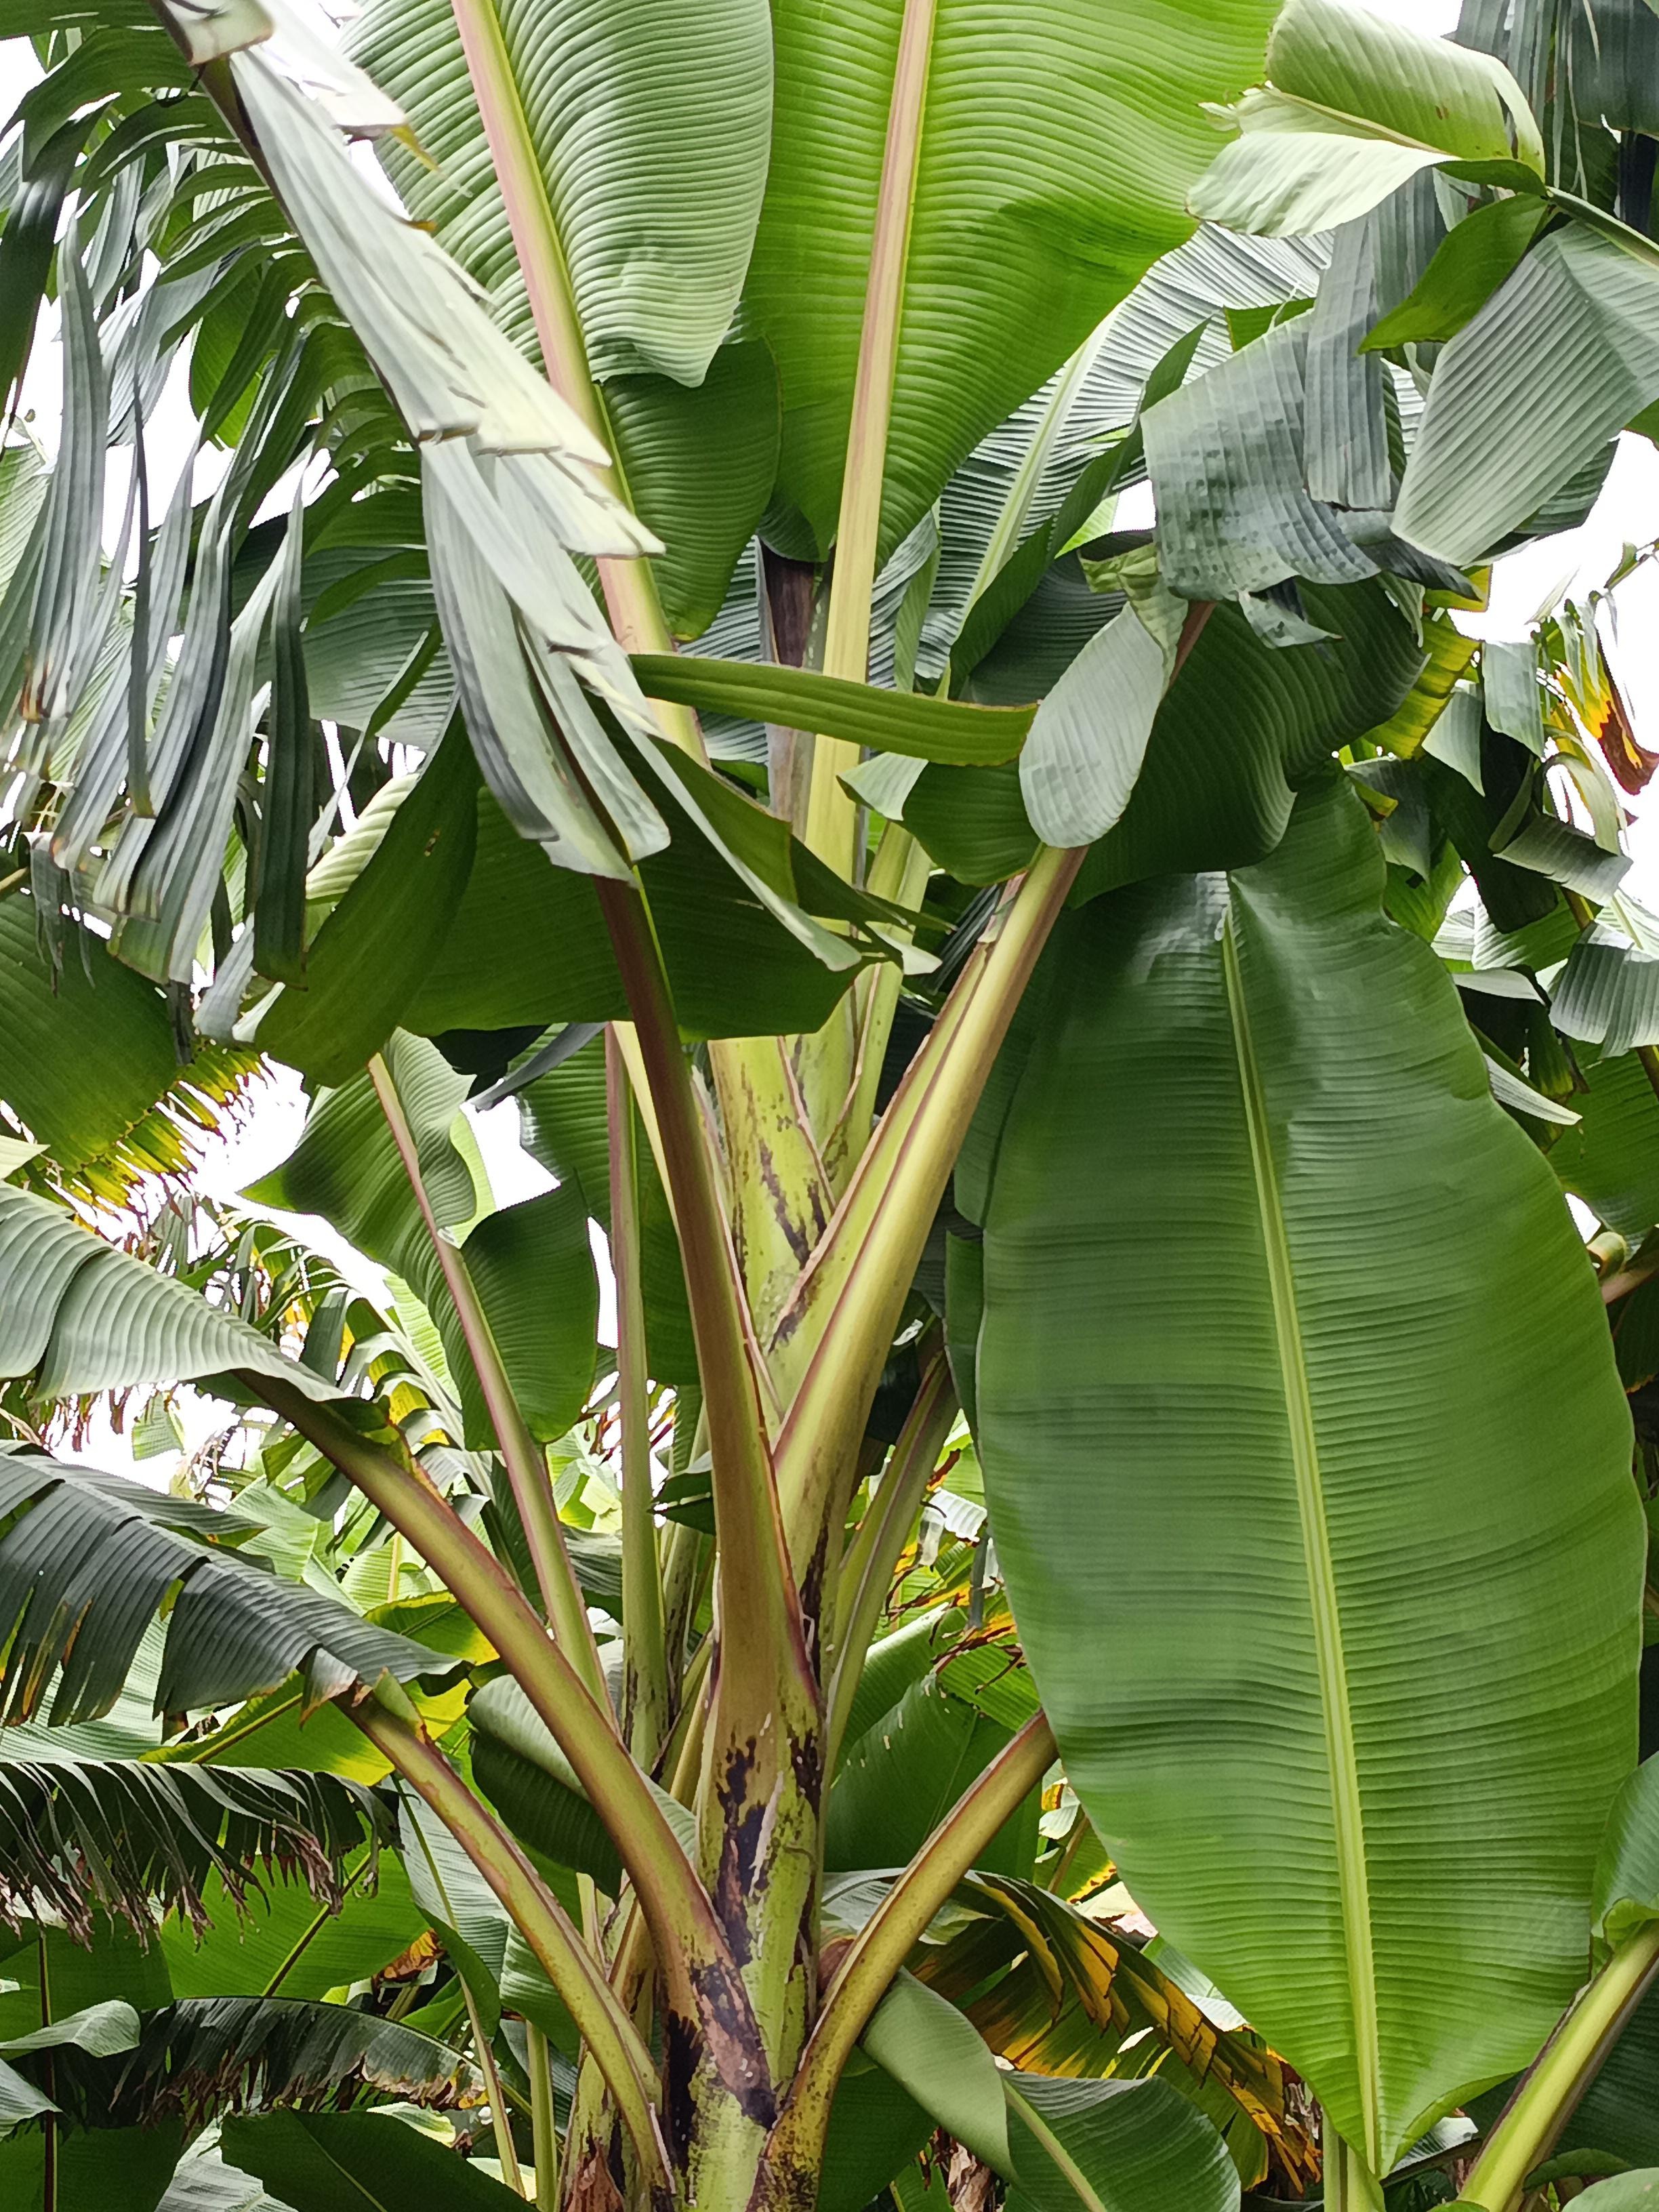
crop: banana
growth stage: flowering
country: Tanzania
